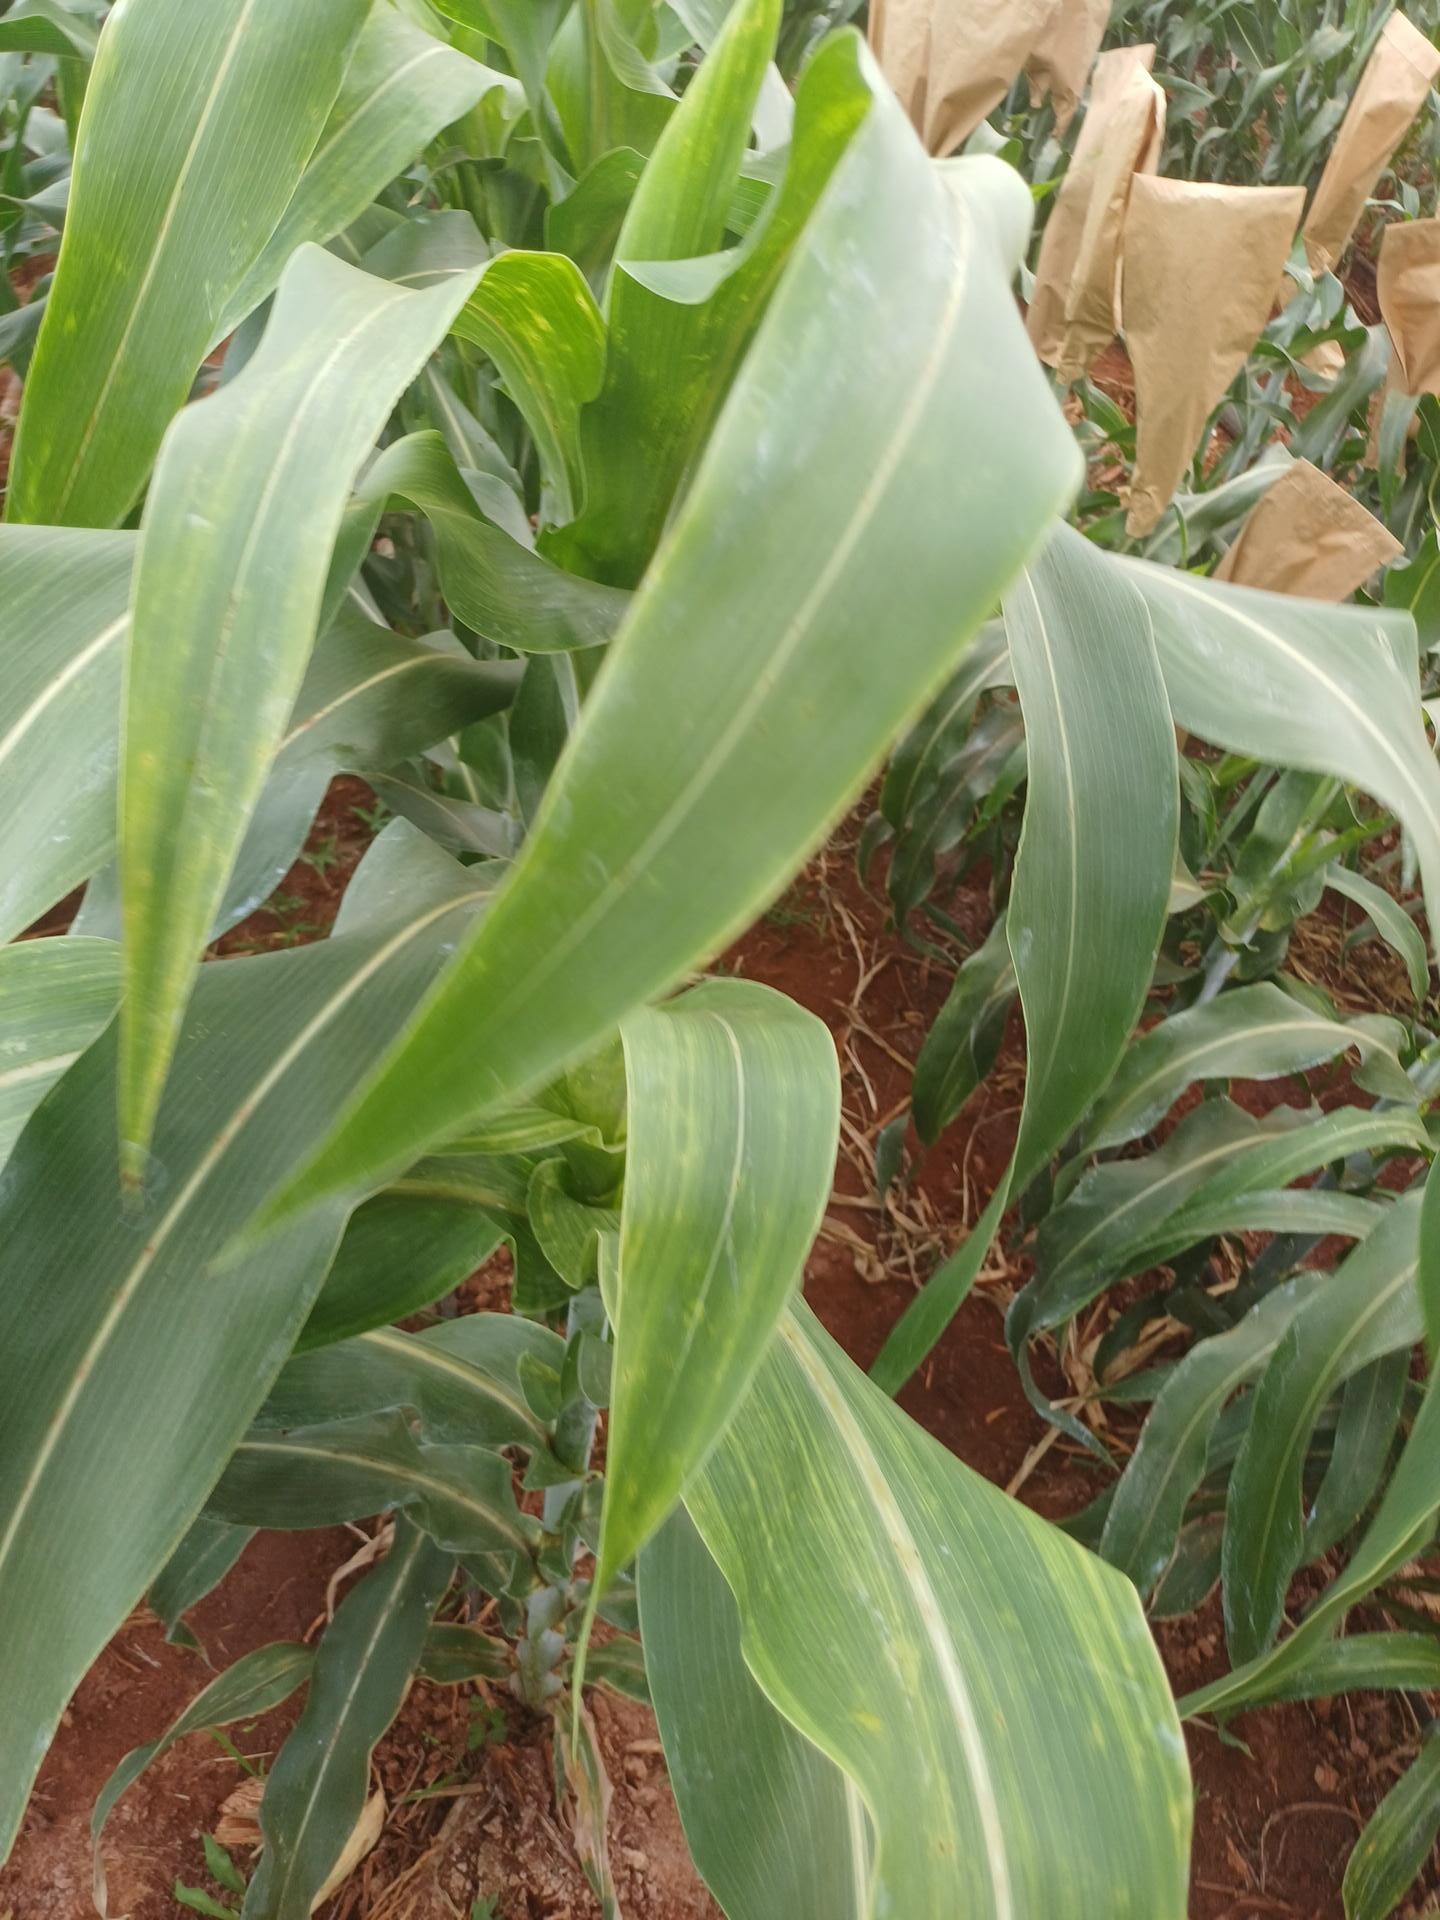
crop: sorghum
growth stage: vegetative
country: Kenya
